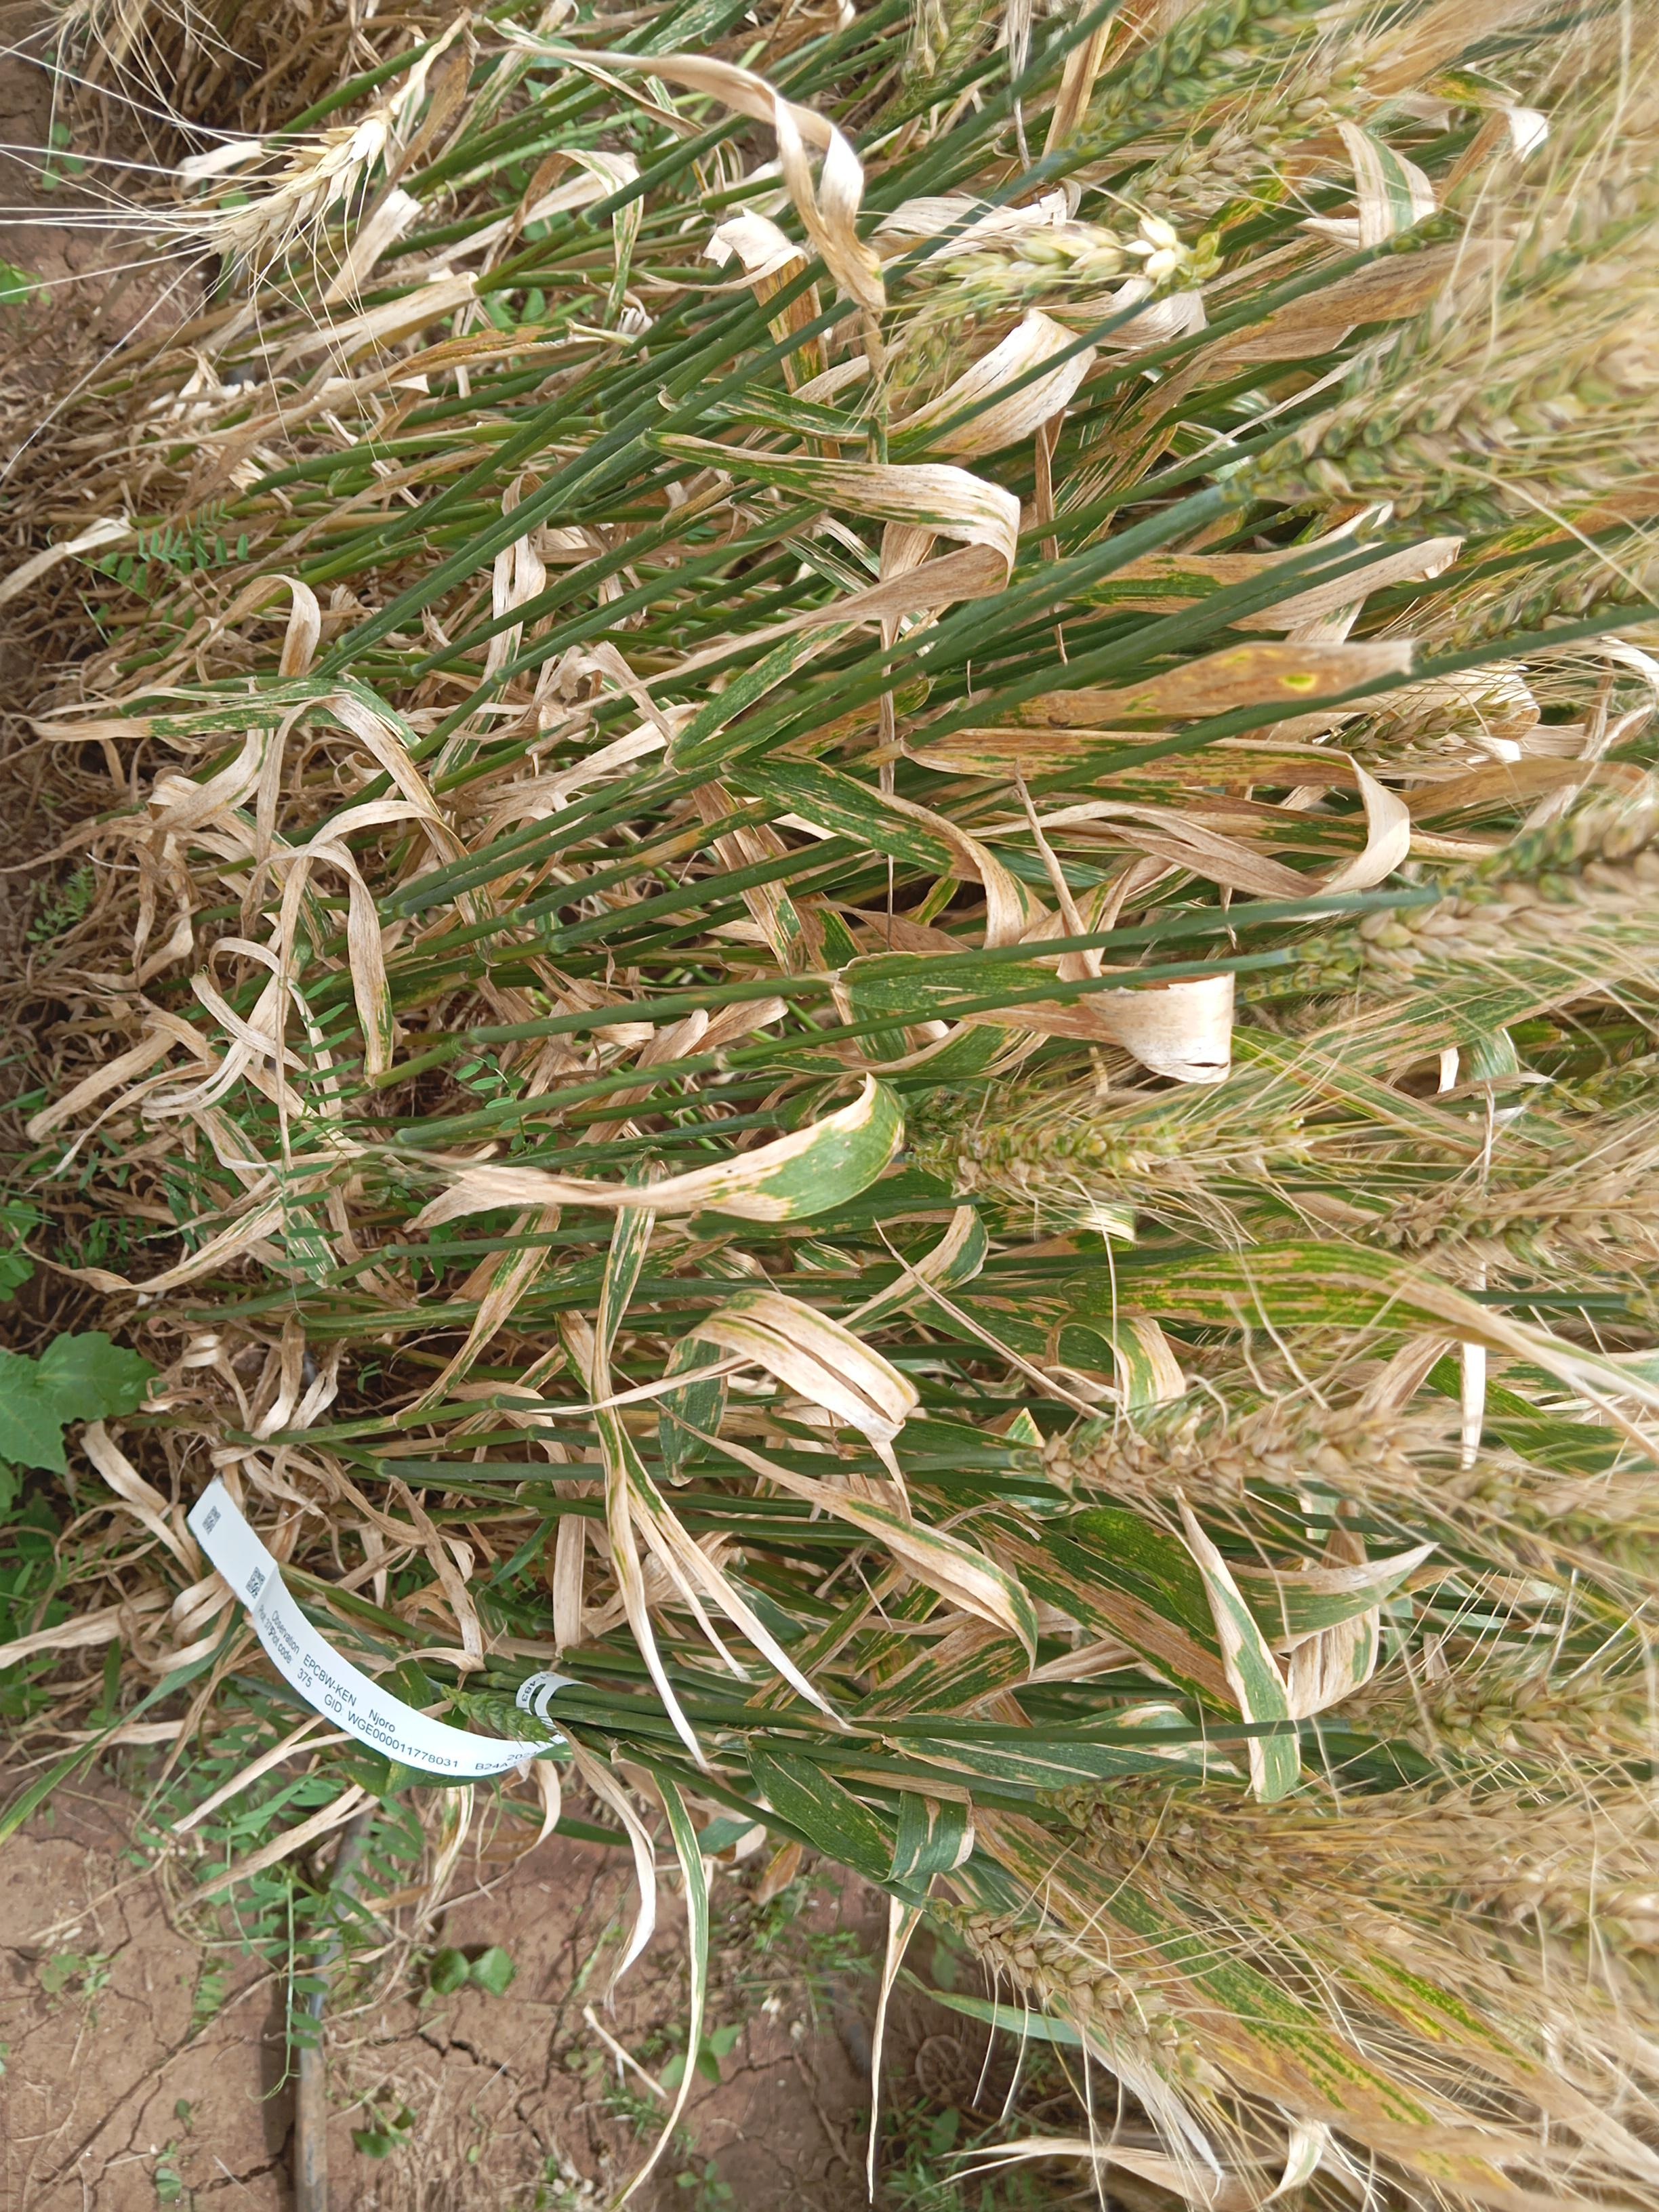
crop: wheat
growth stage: maturity
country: Kenya
